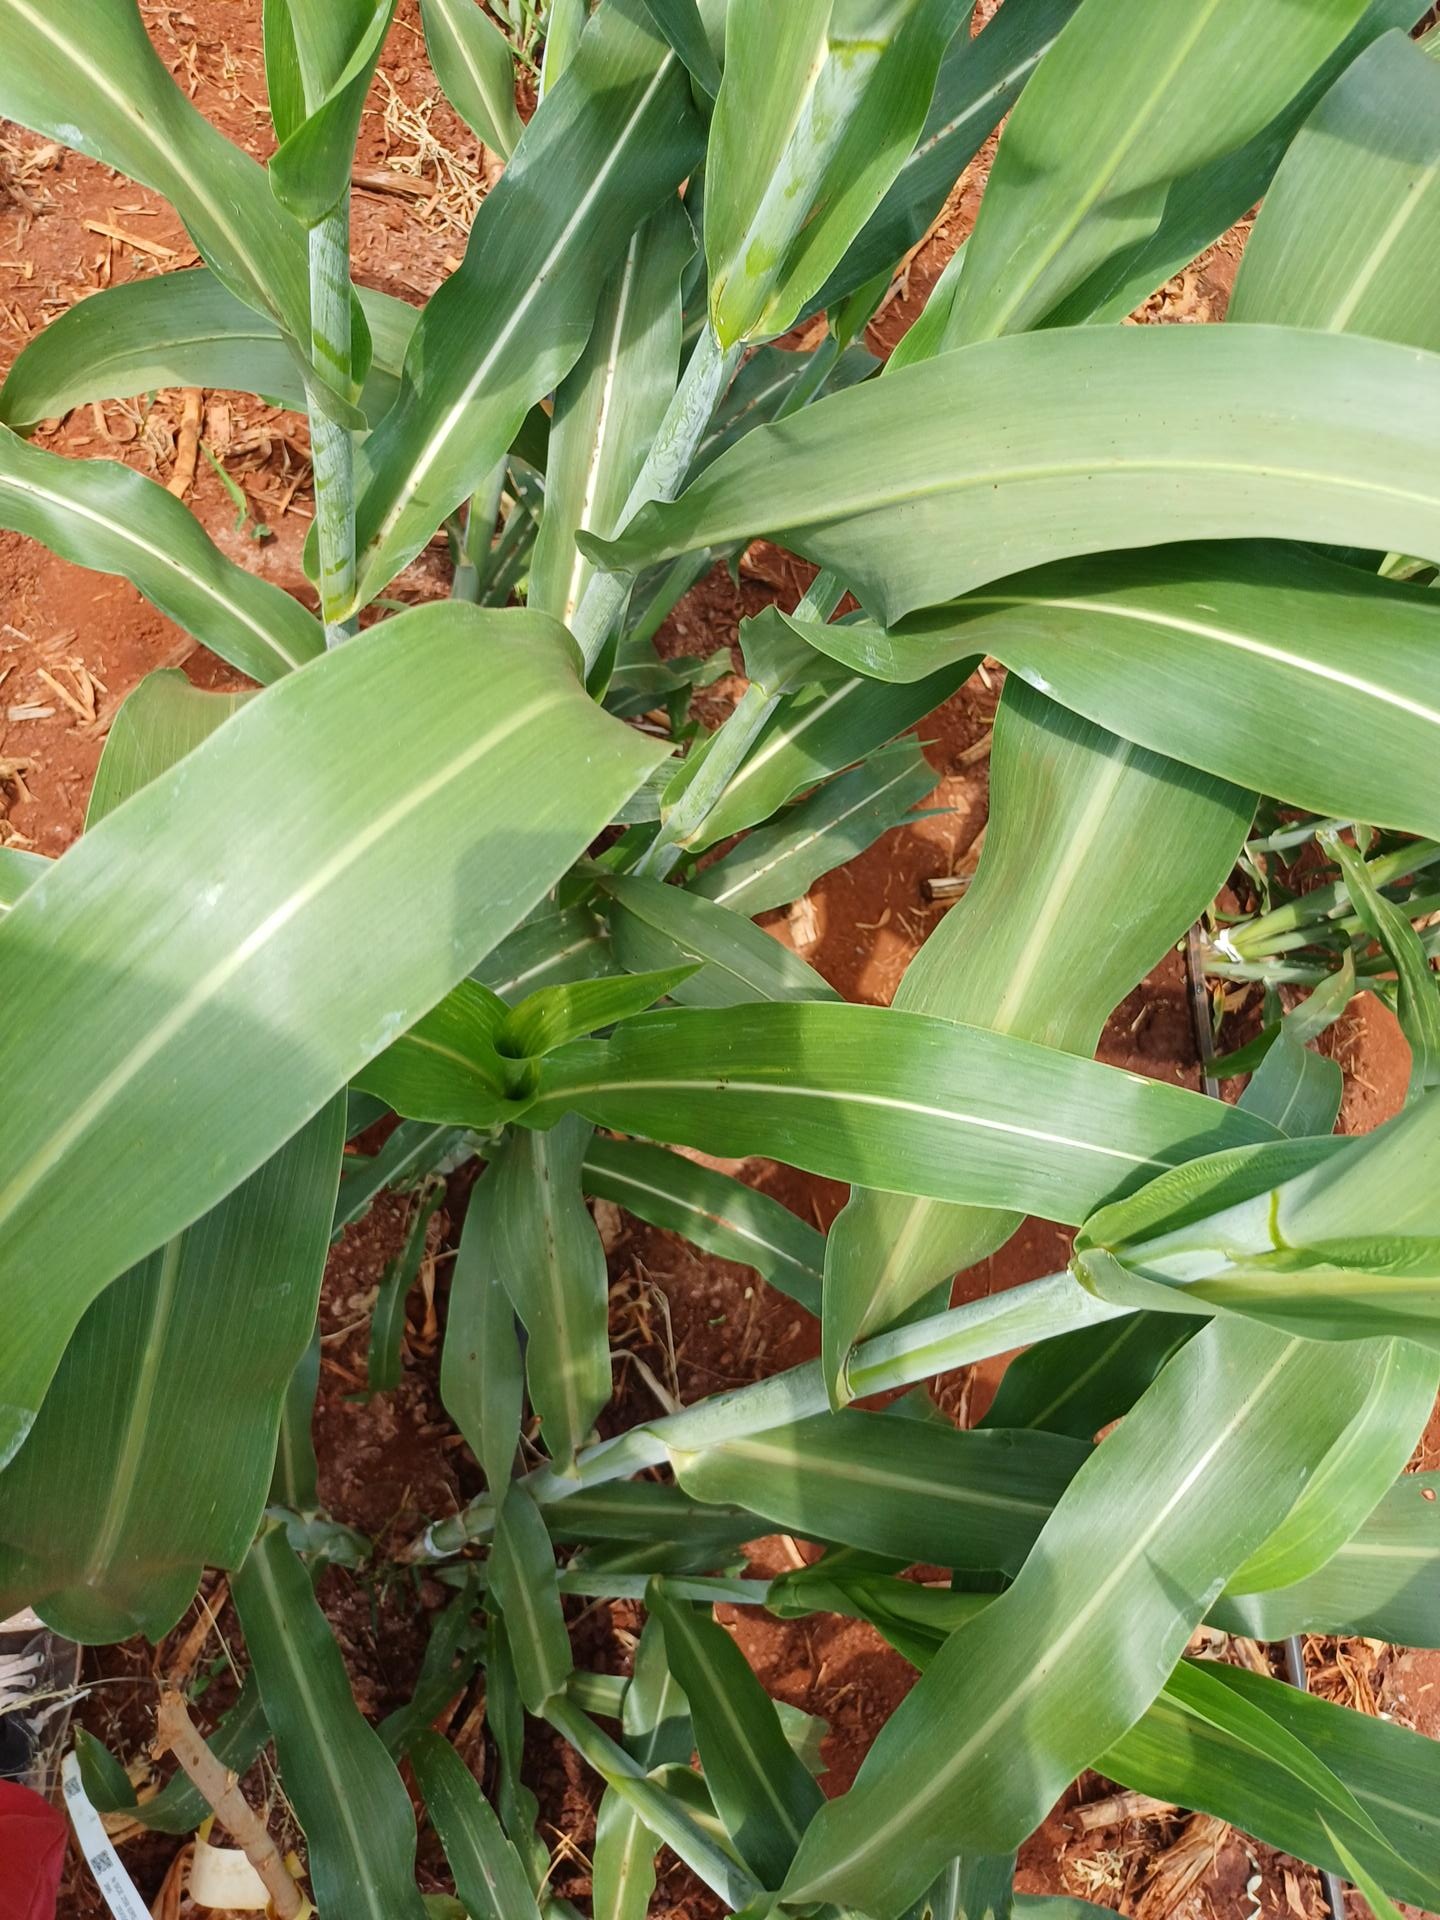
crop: sorghum
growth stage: vegetative
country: Kenya
